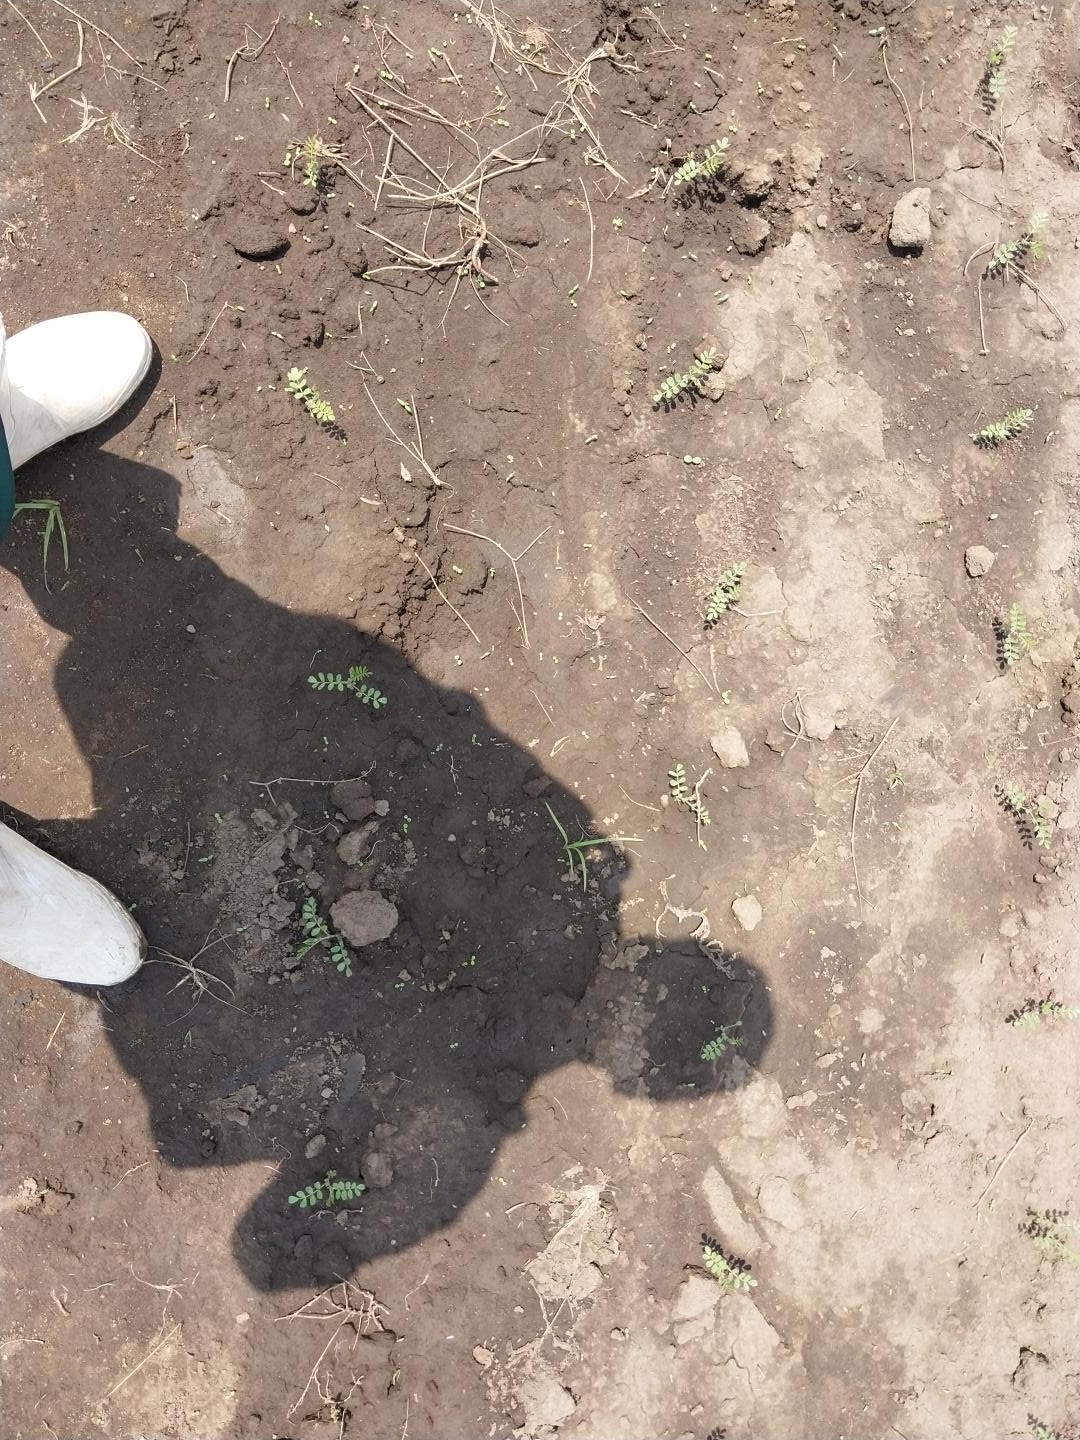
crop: chickpea
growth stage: emergence
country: Tanzania
